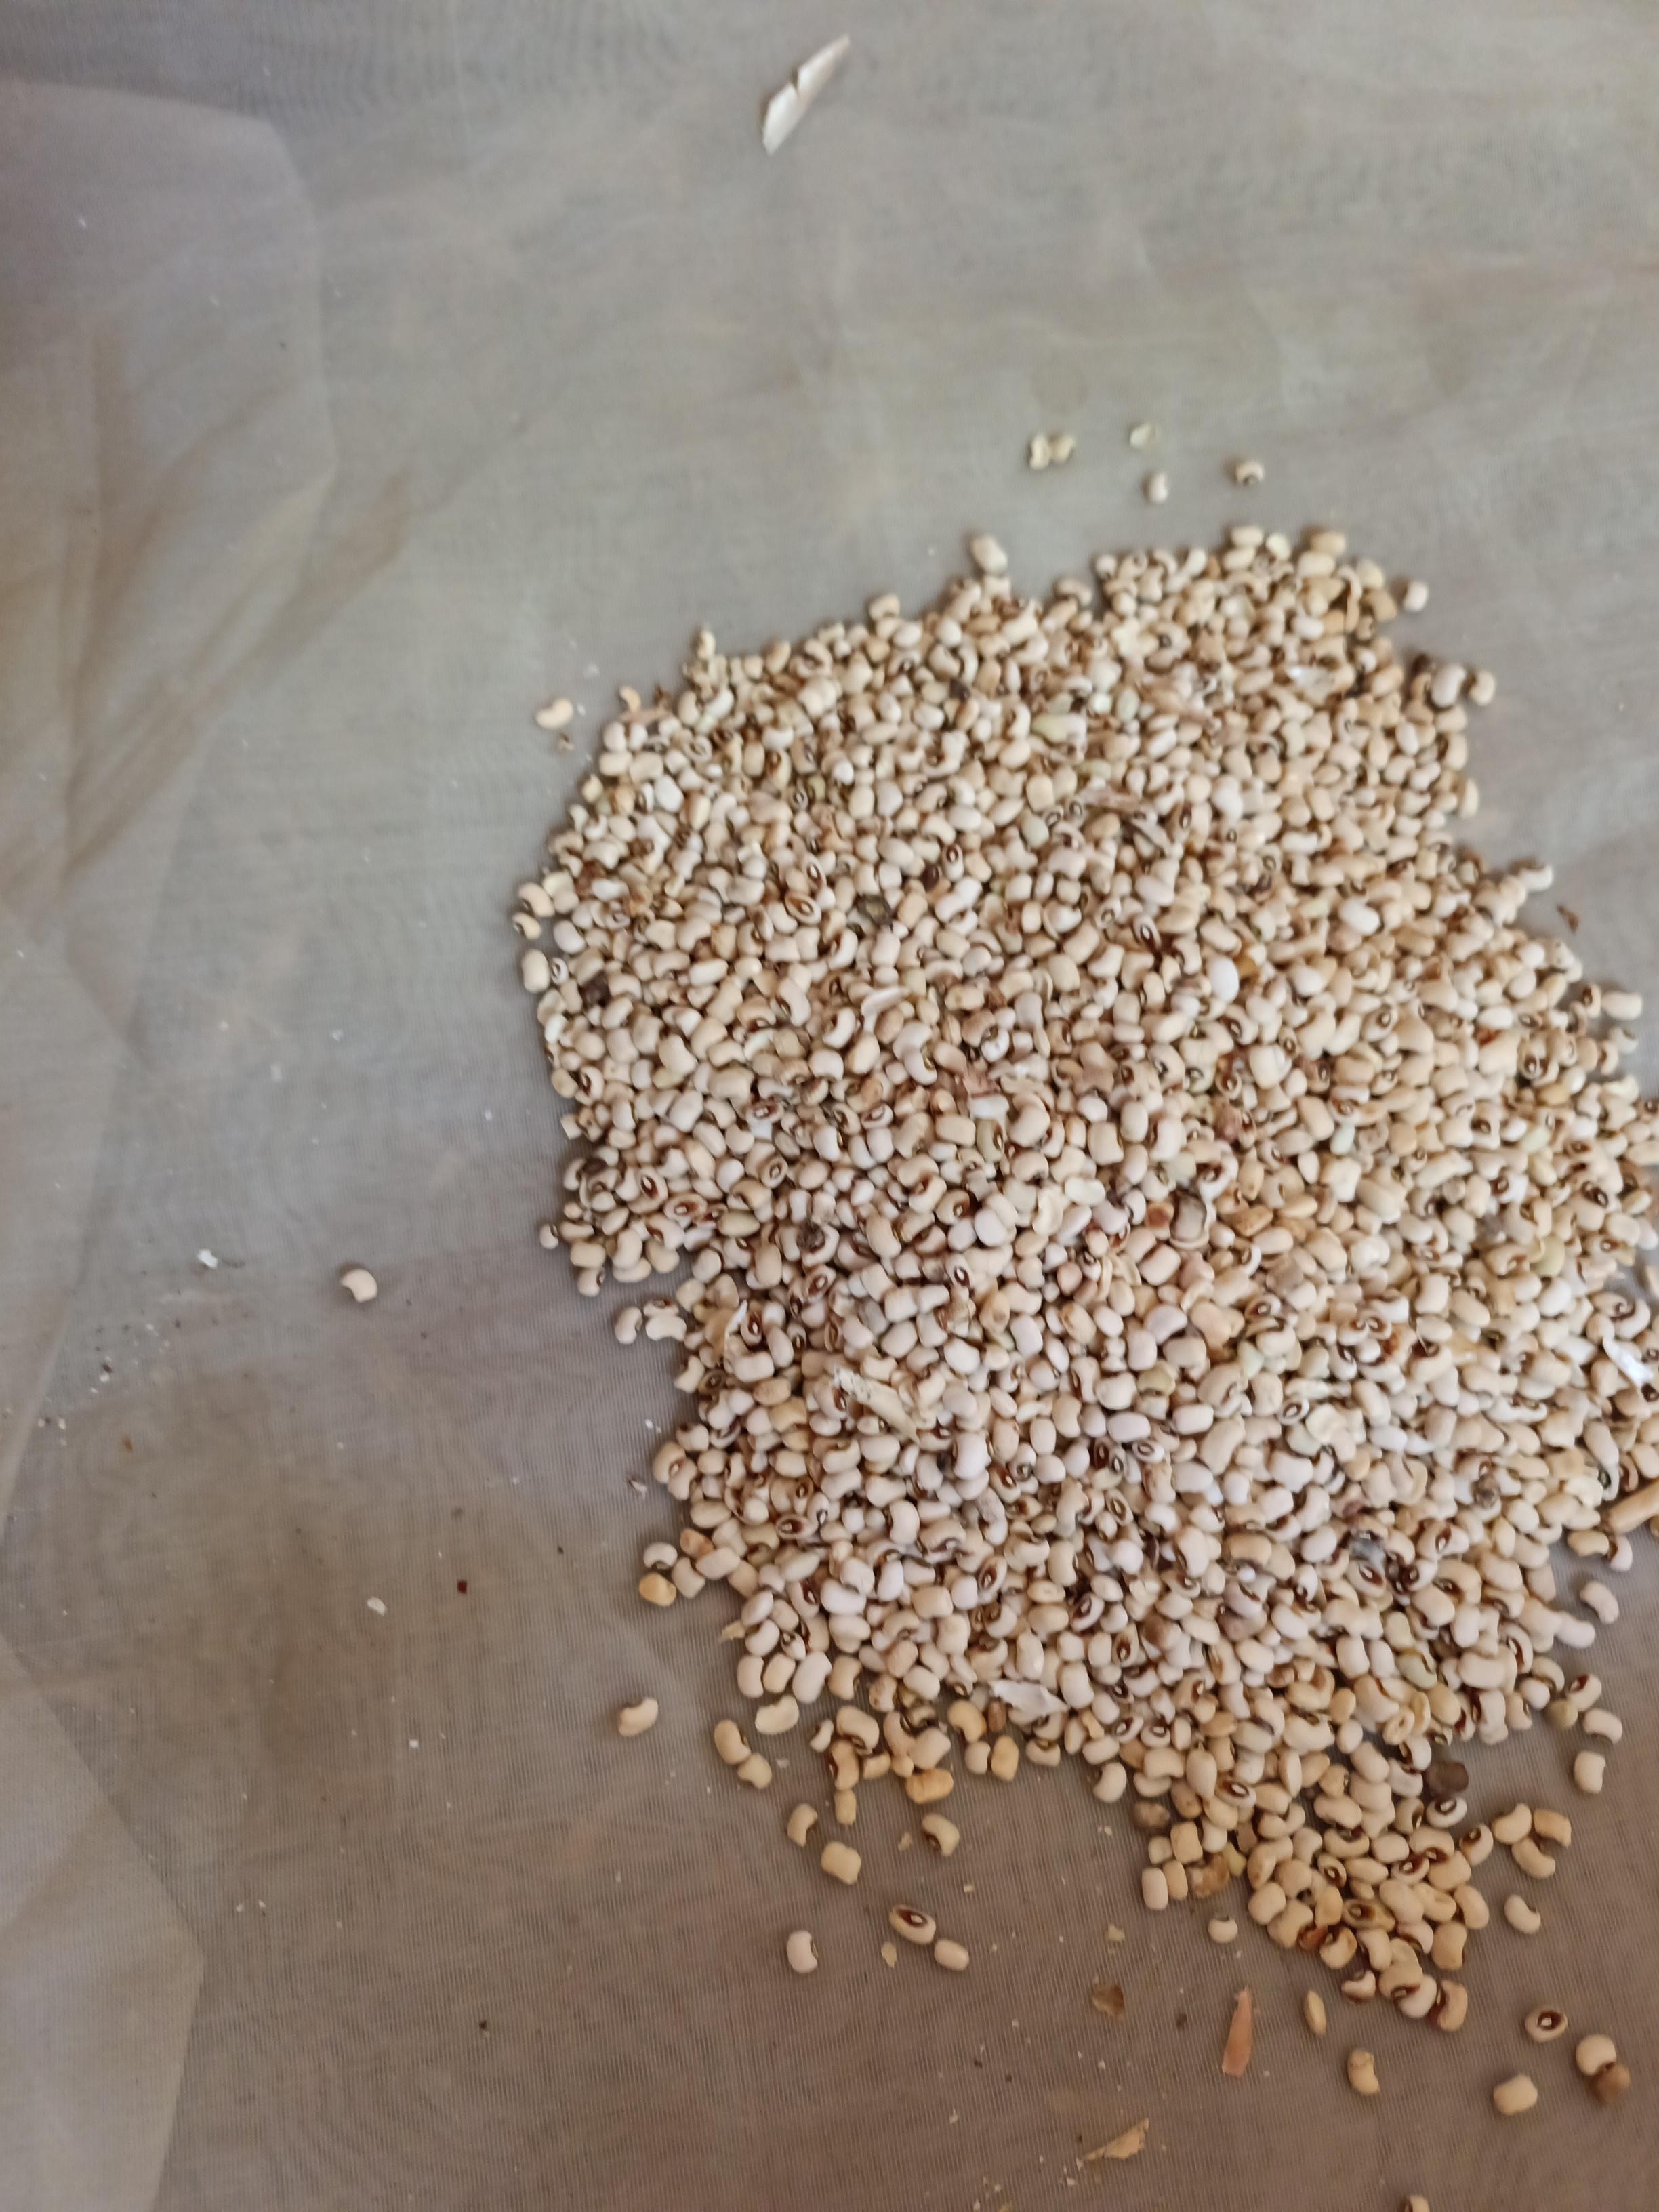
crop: cowpea
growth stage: harvest
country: Nigeria
